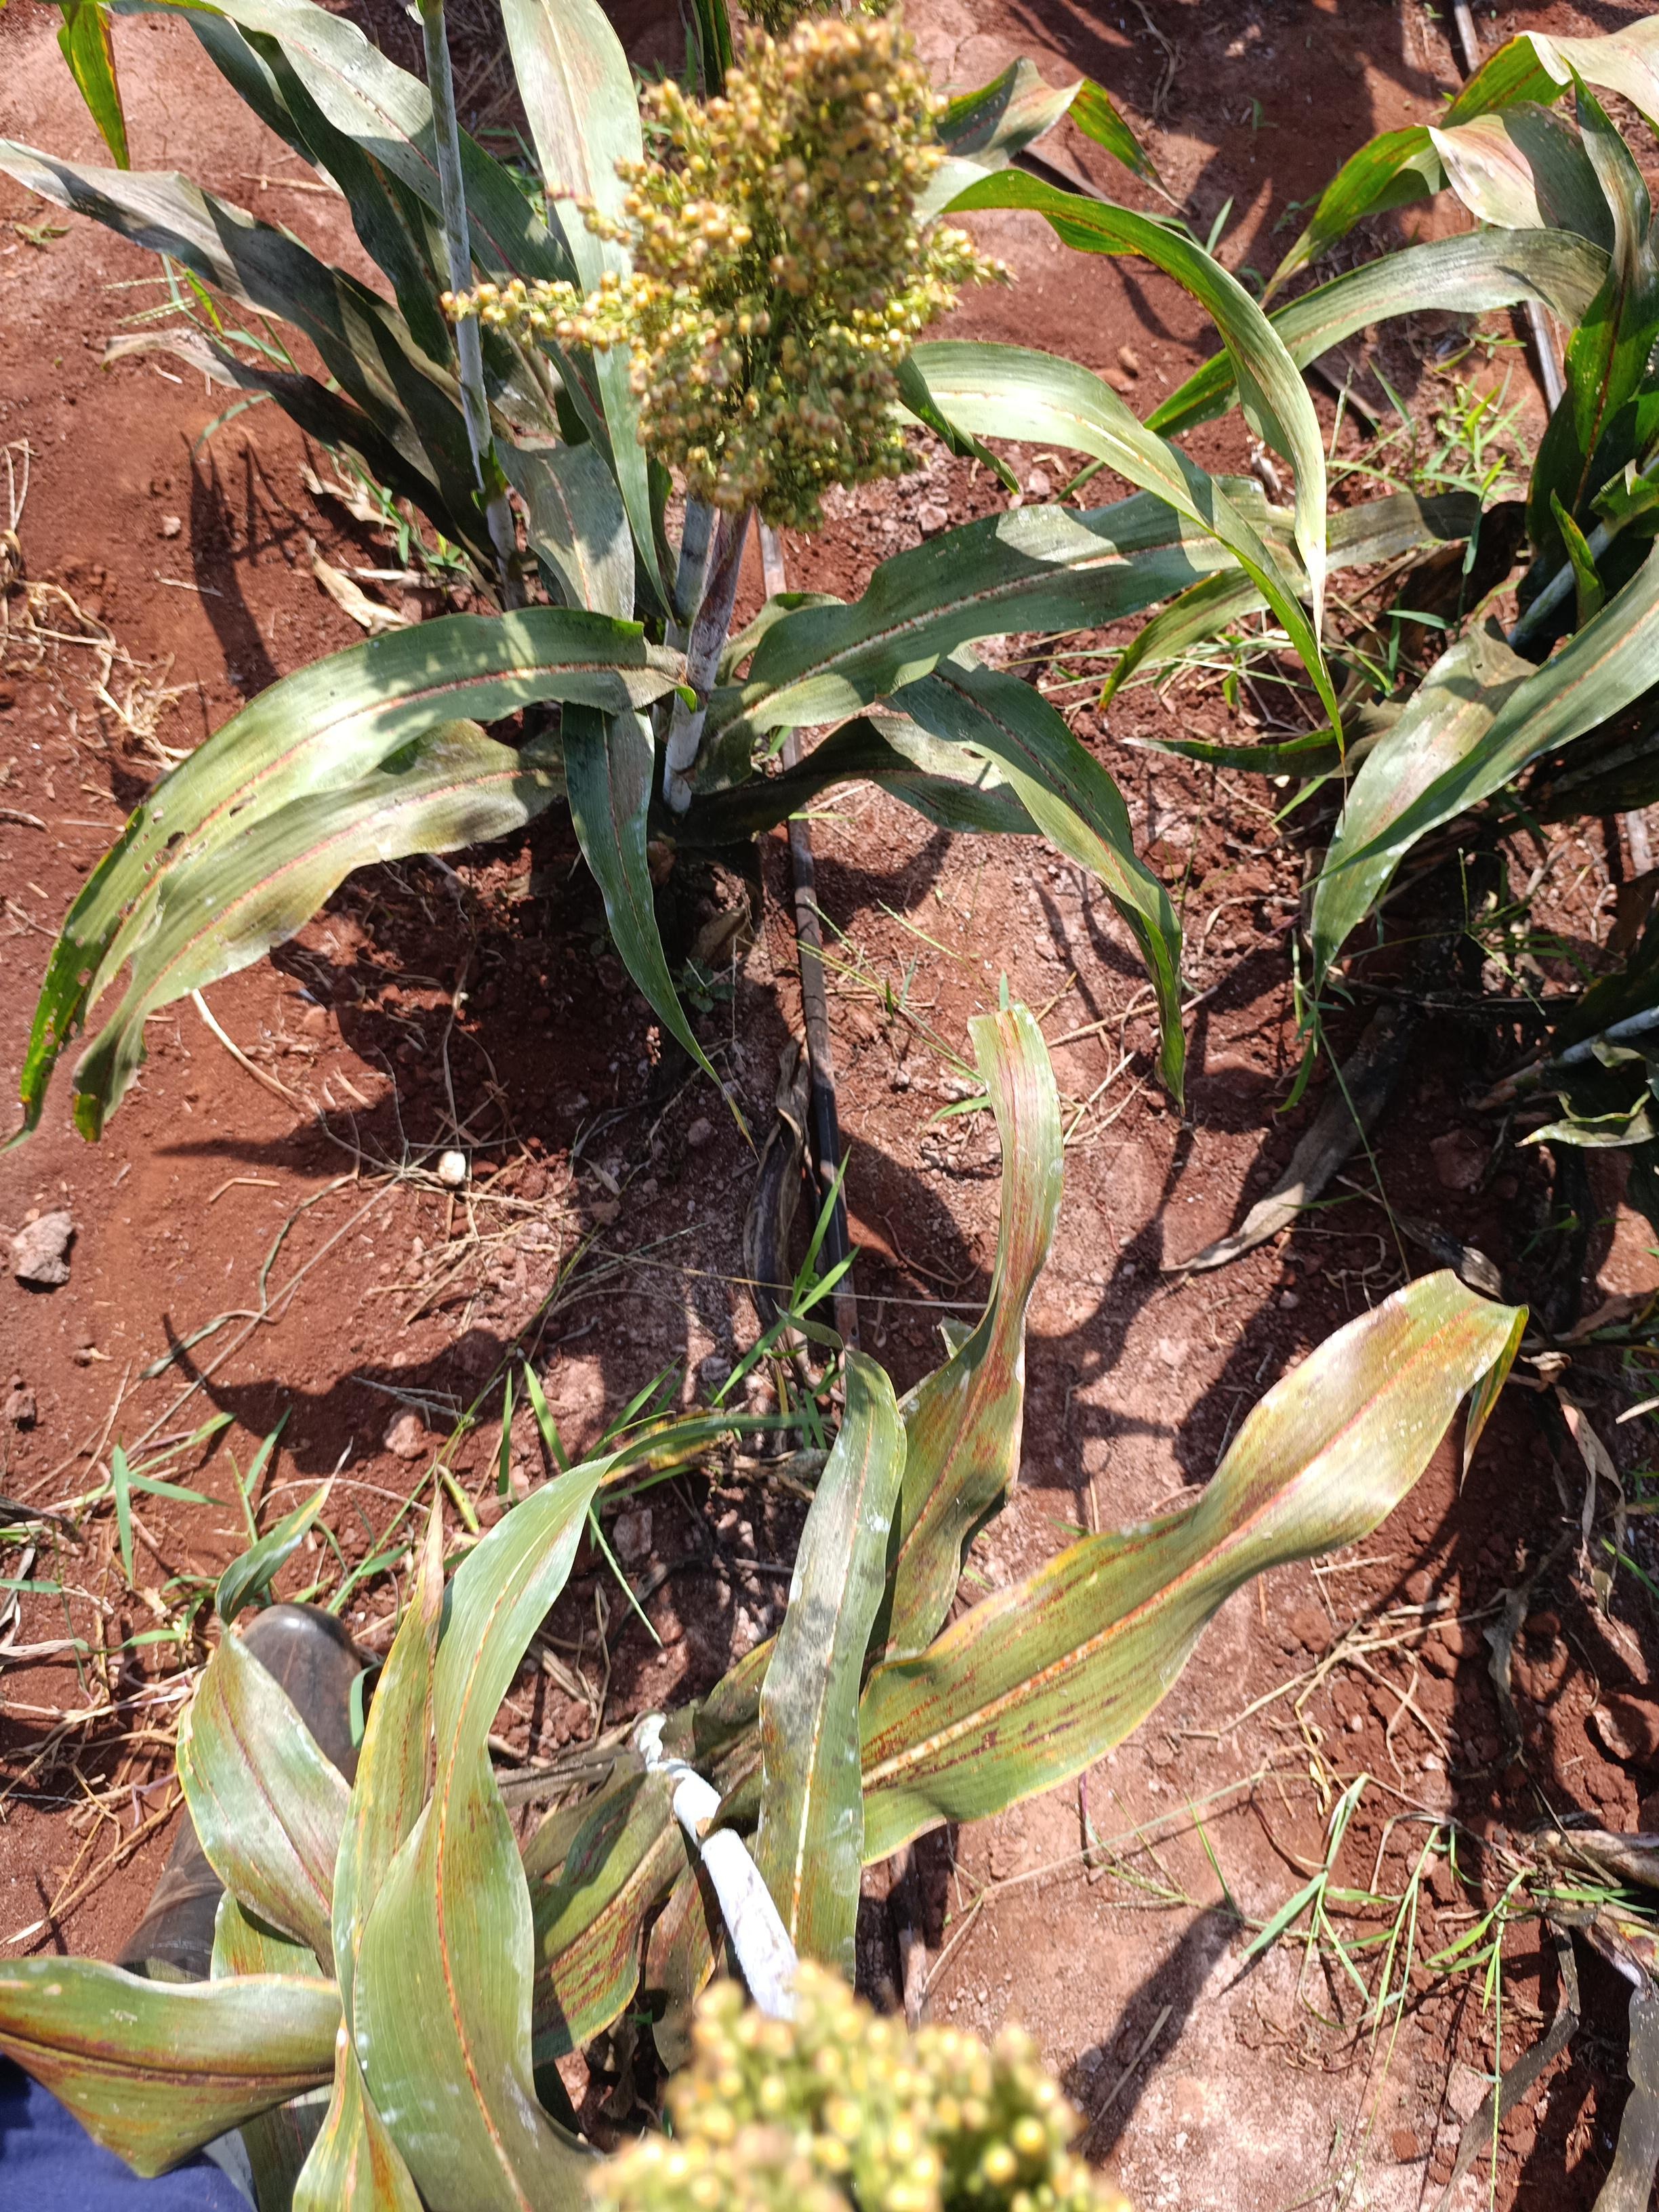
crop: sorghum
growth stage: filling grain
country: Kenya
